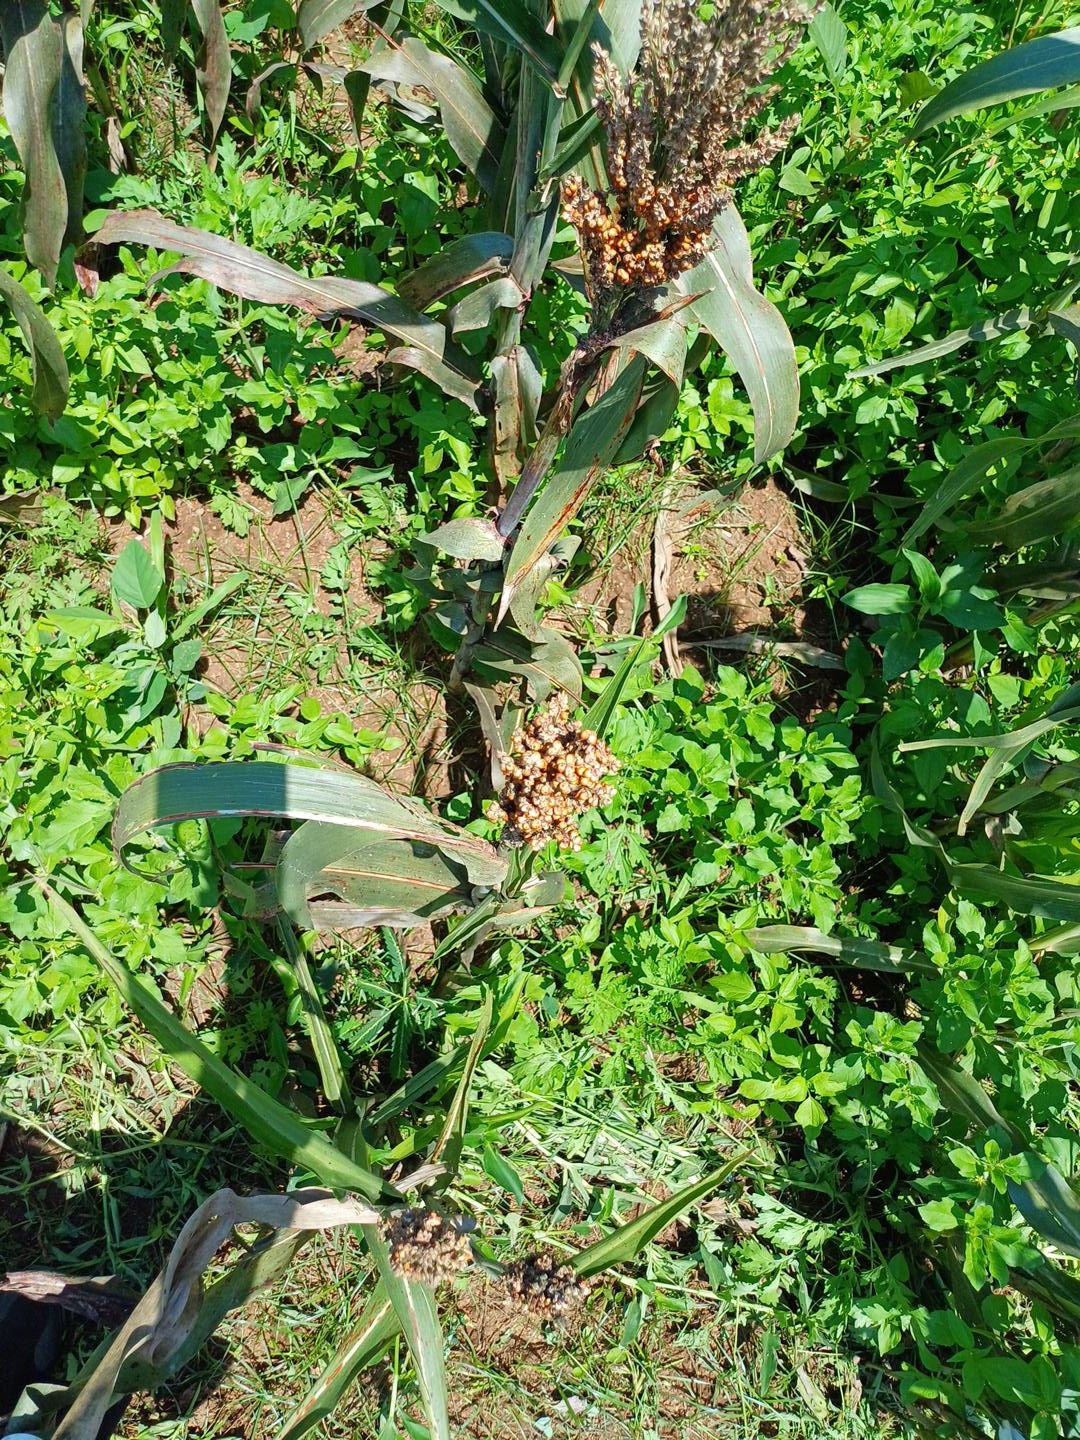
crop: sorghum
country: Kenya
